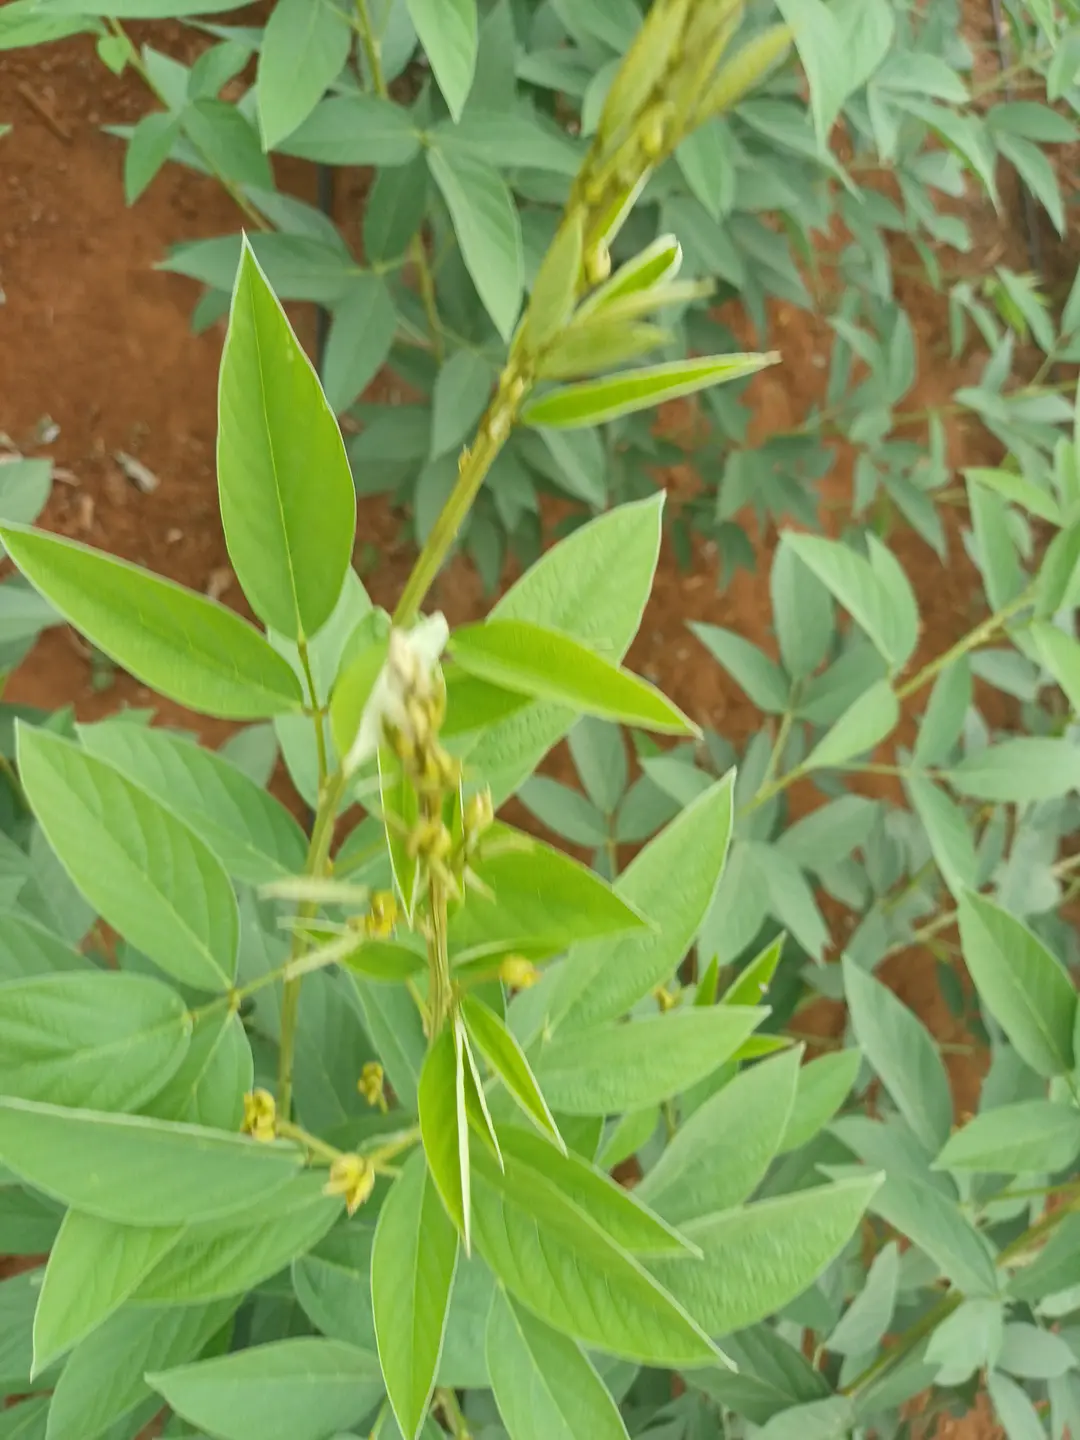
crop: pigeonpea
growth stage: vegetative
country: Kenya
